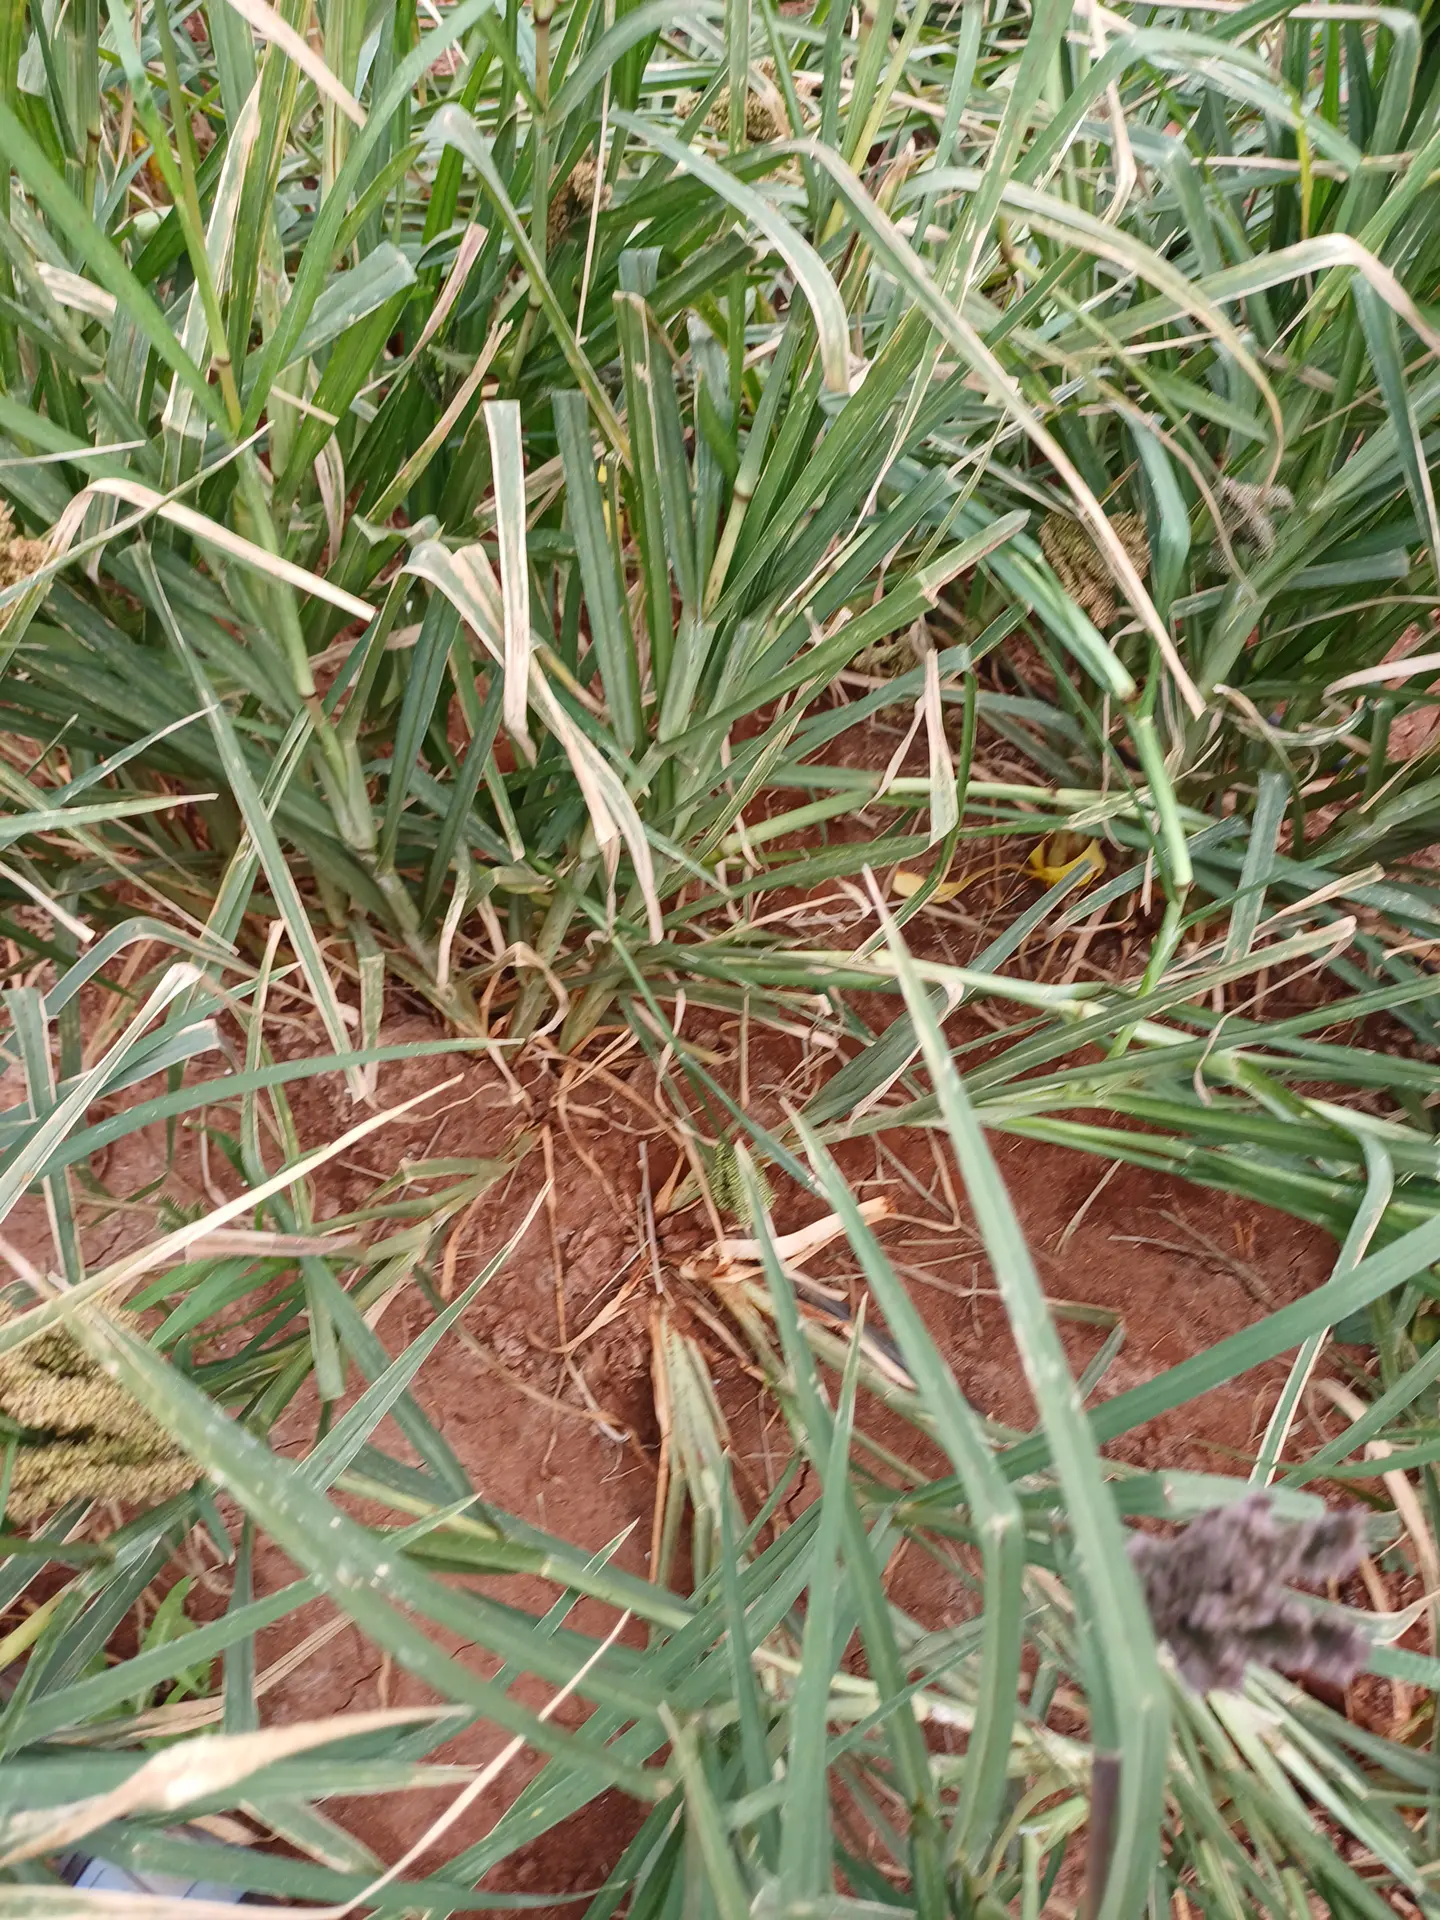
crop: finger millet
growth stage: filling grain
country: Kenya
